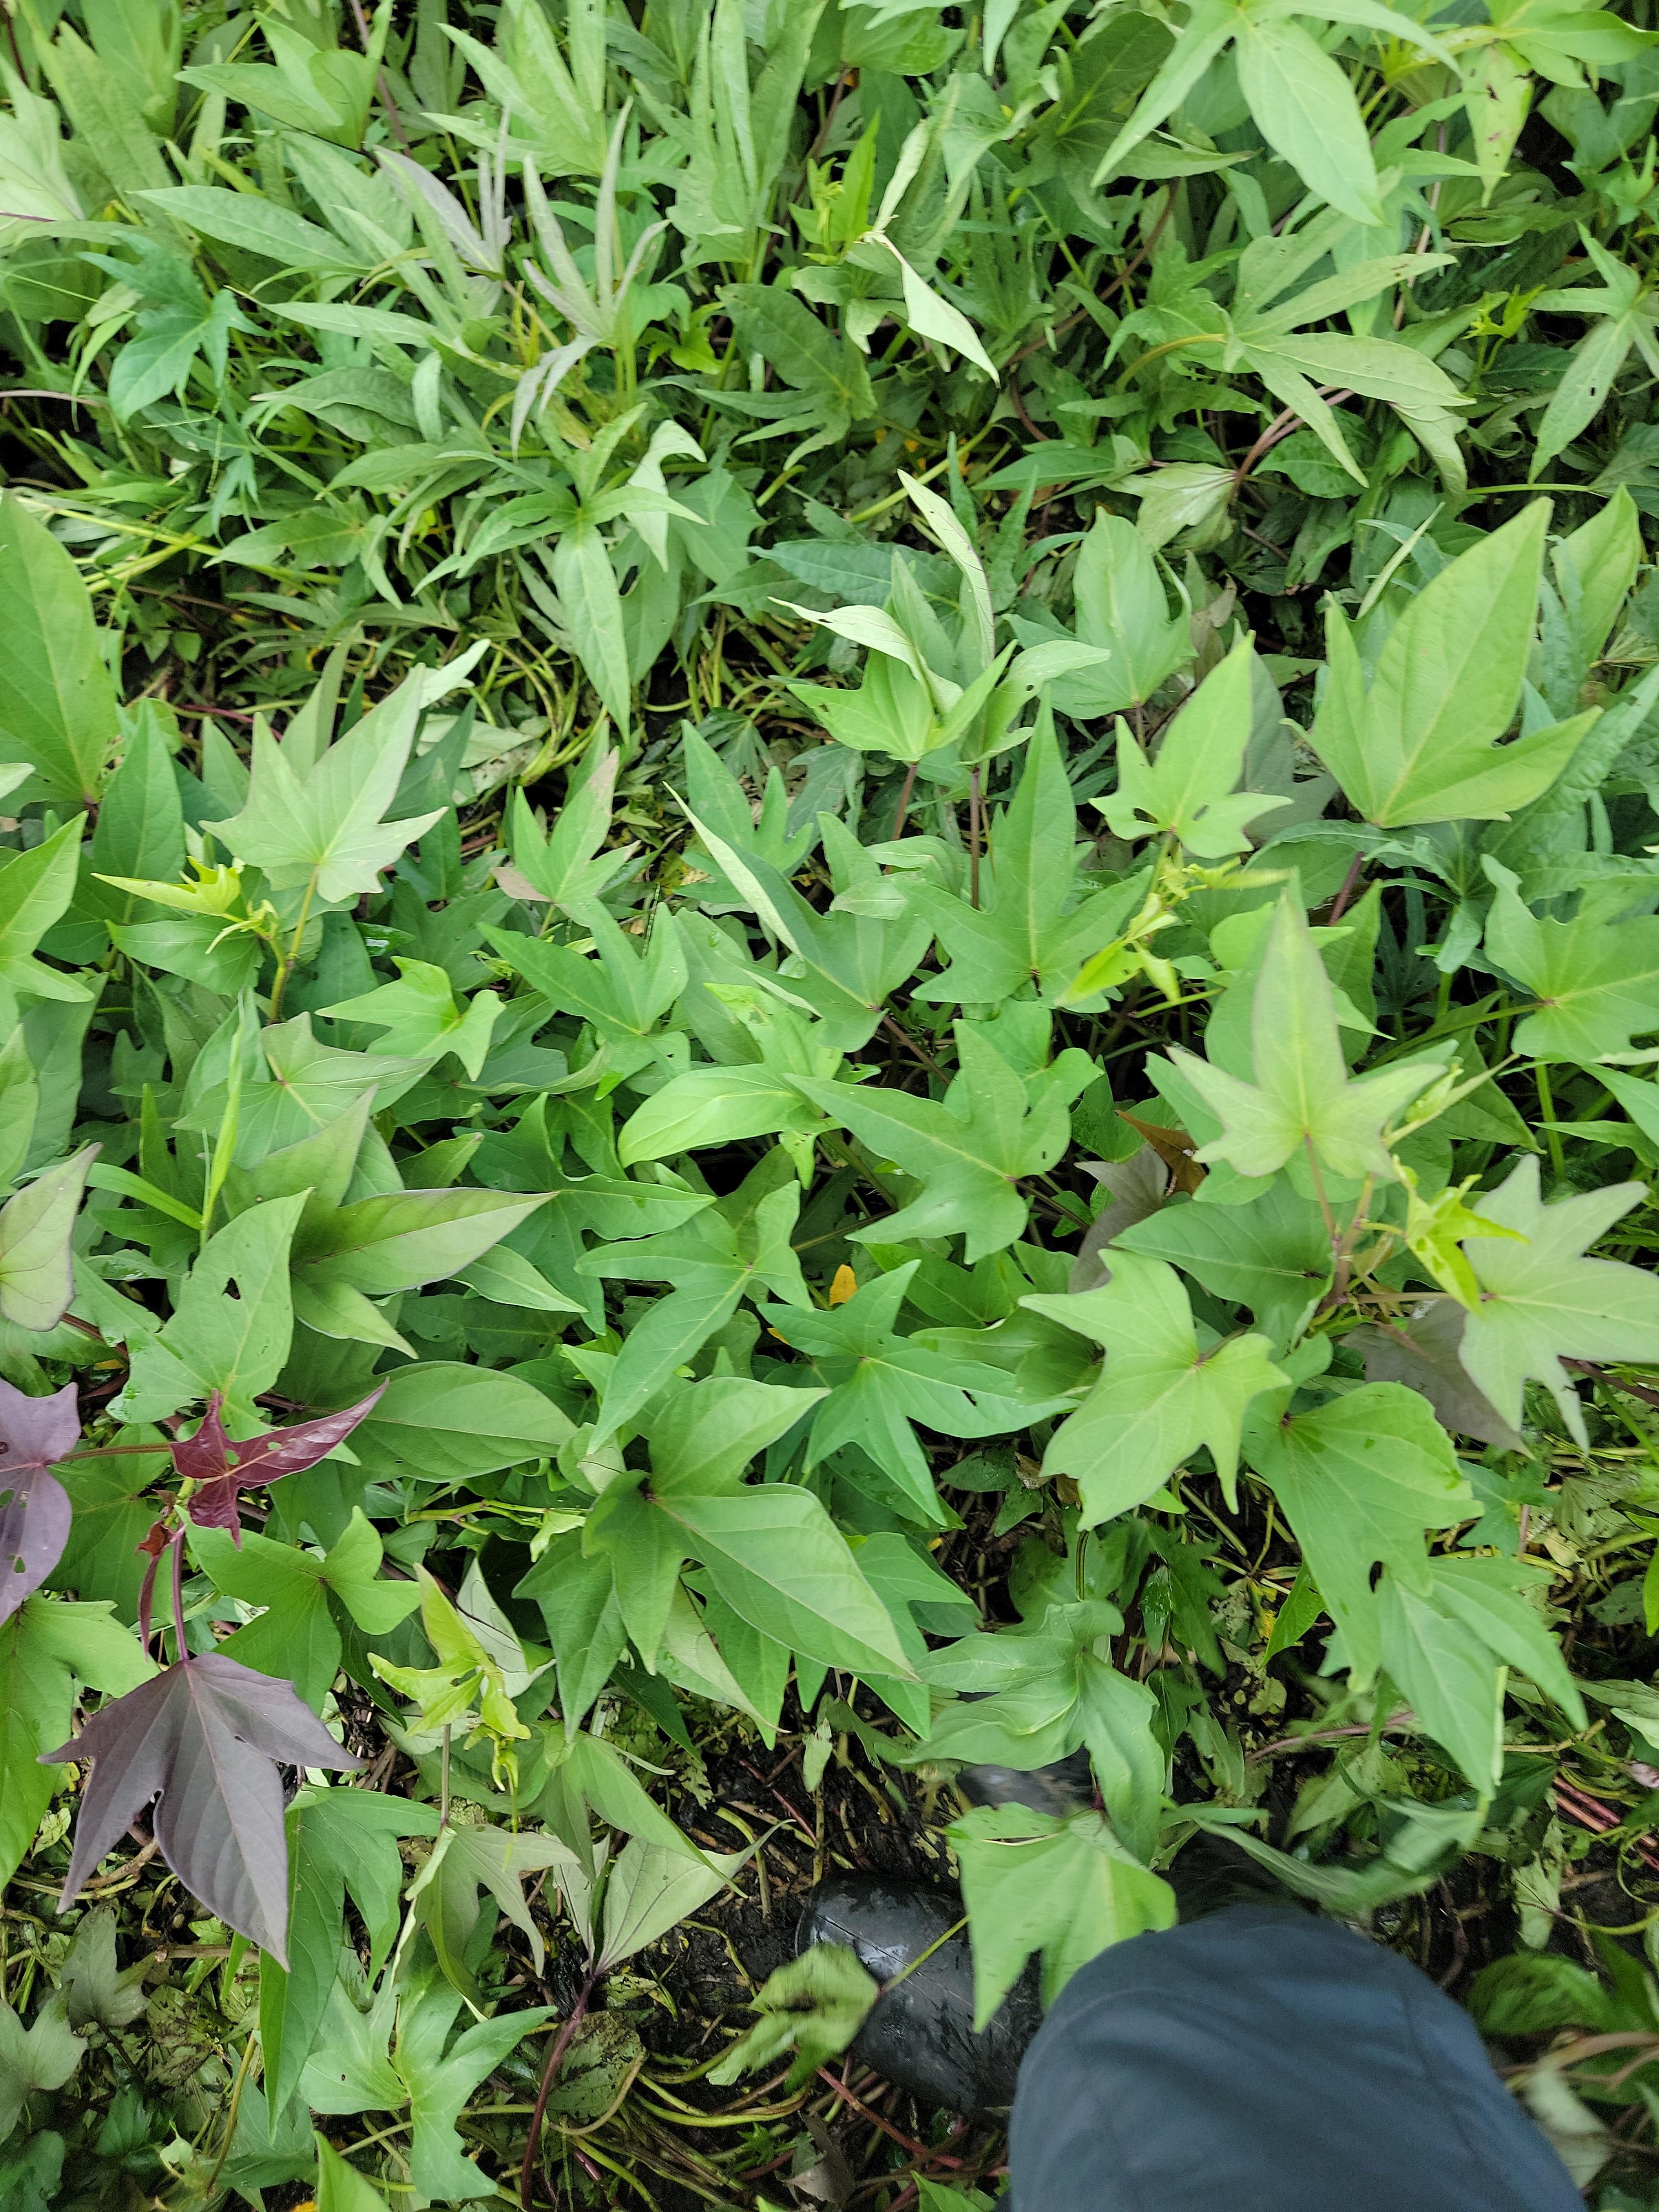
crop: sweet potato
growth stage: vegetative
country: Tanzania
